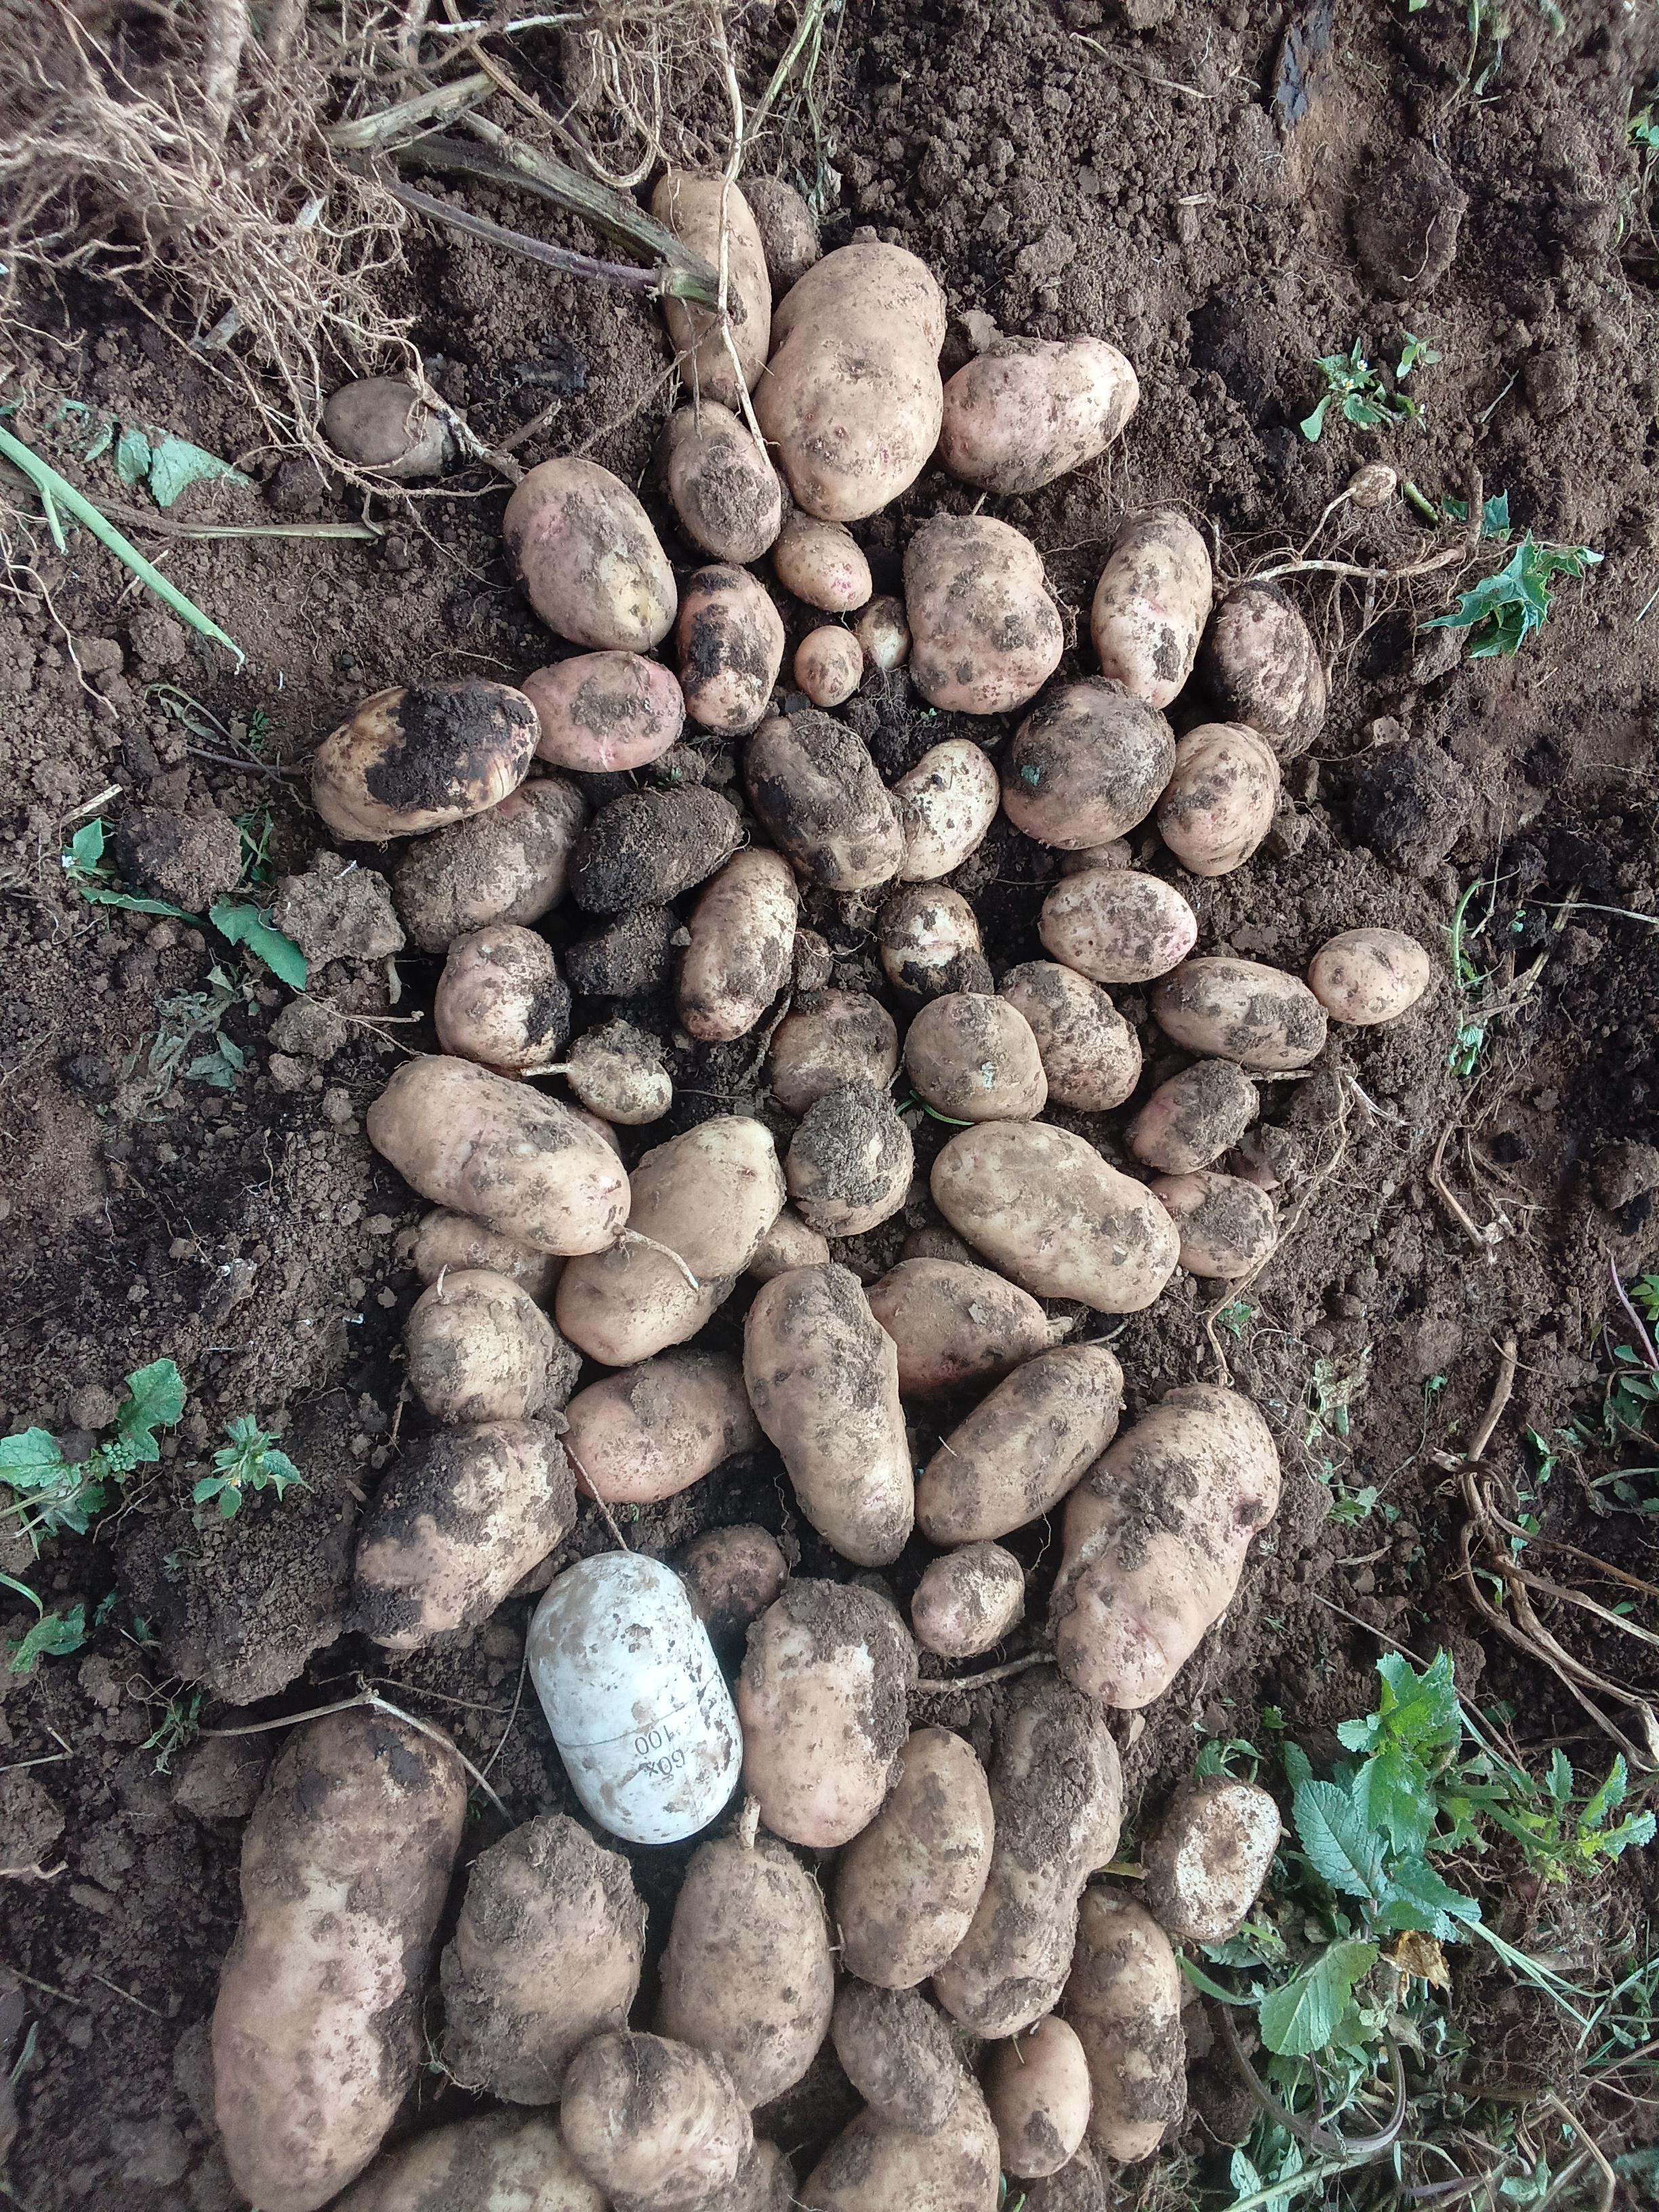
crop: potato
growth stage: harvest
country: Kenya
